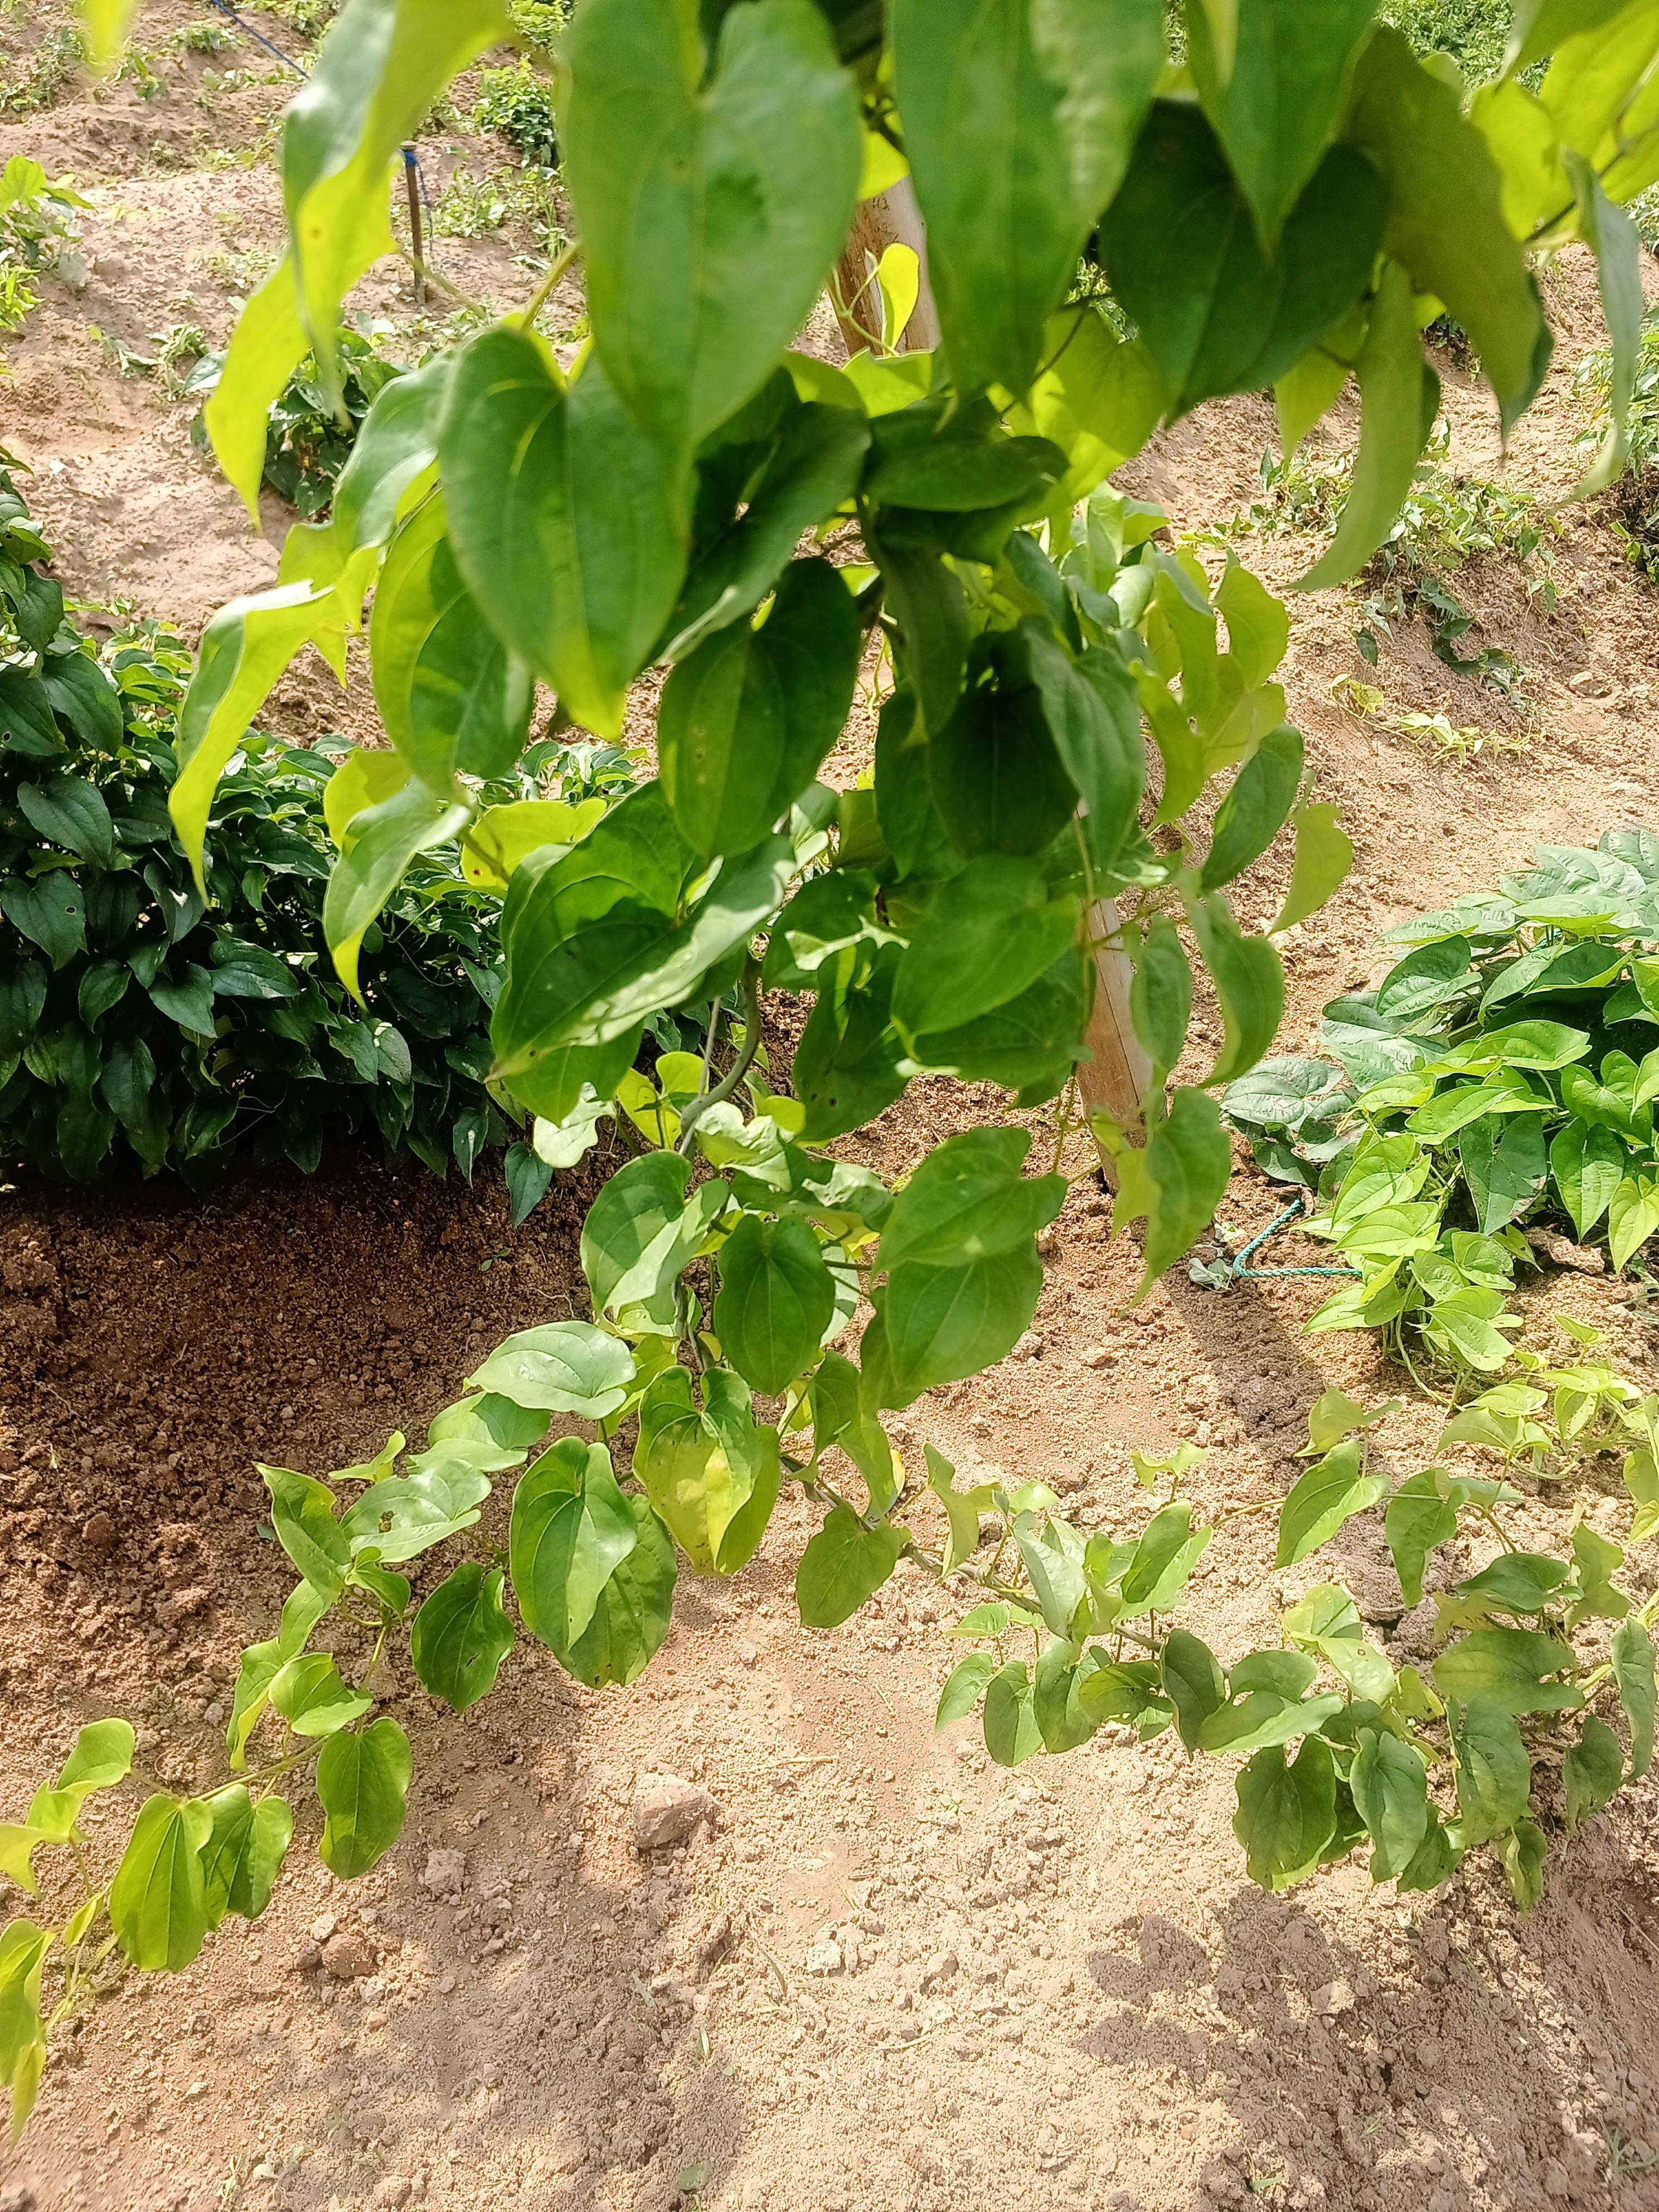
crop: yam
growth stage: vegetative
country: Nigeria
